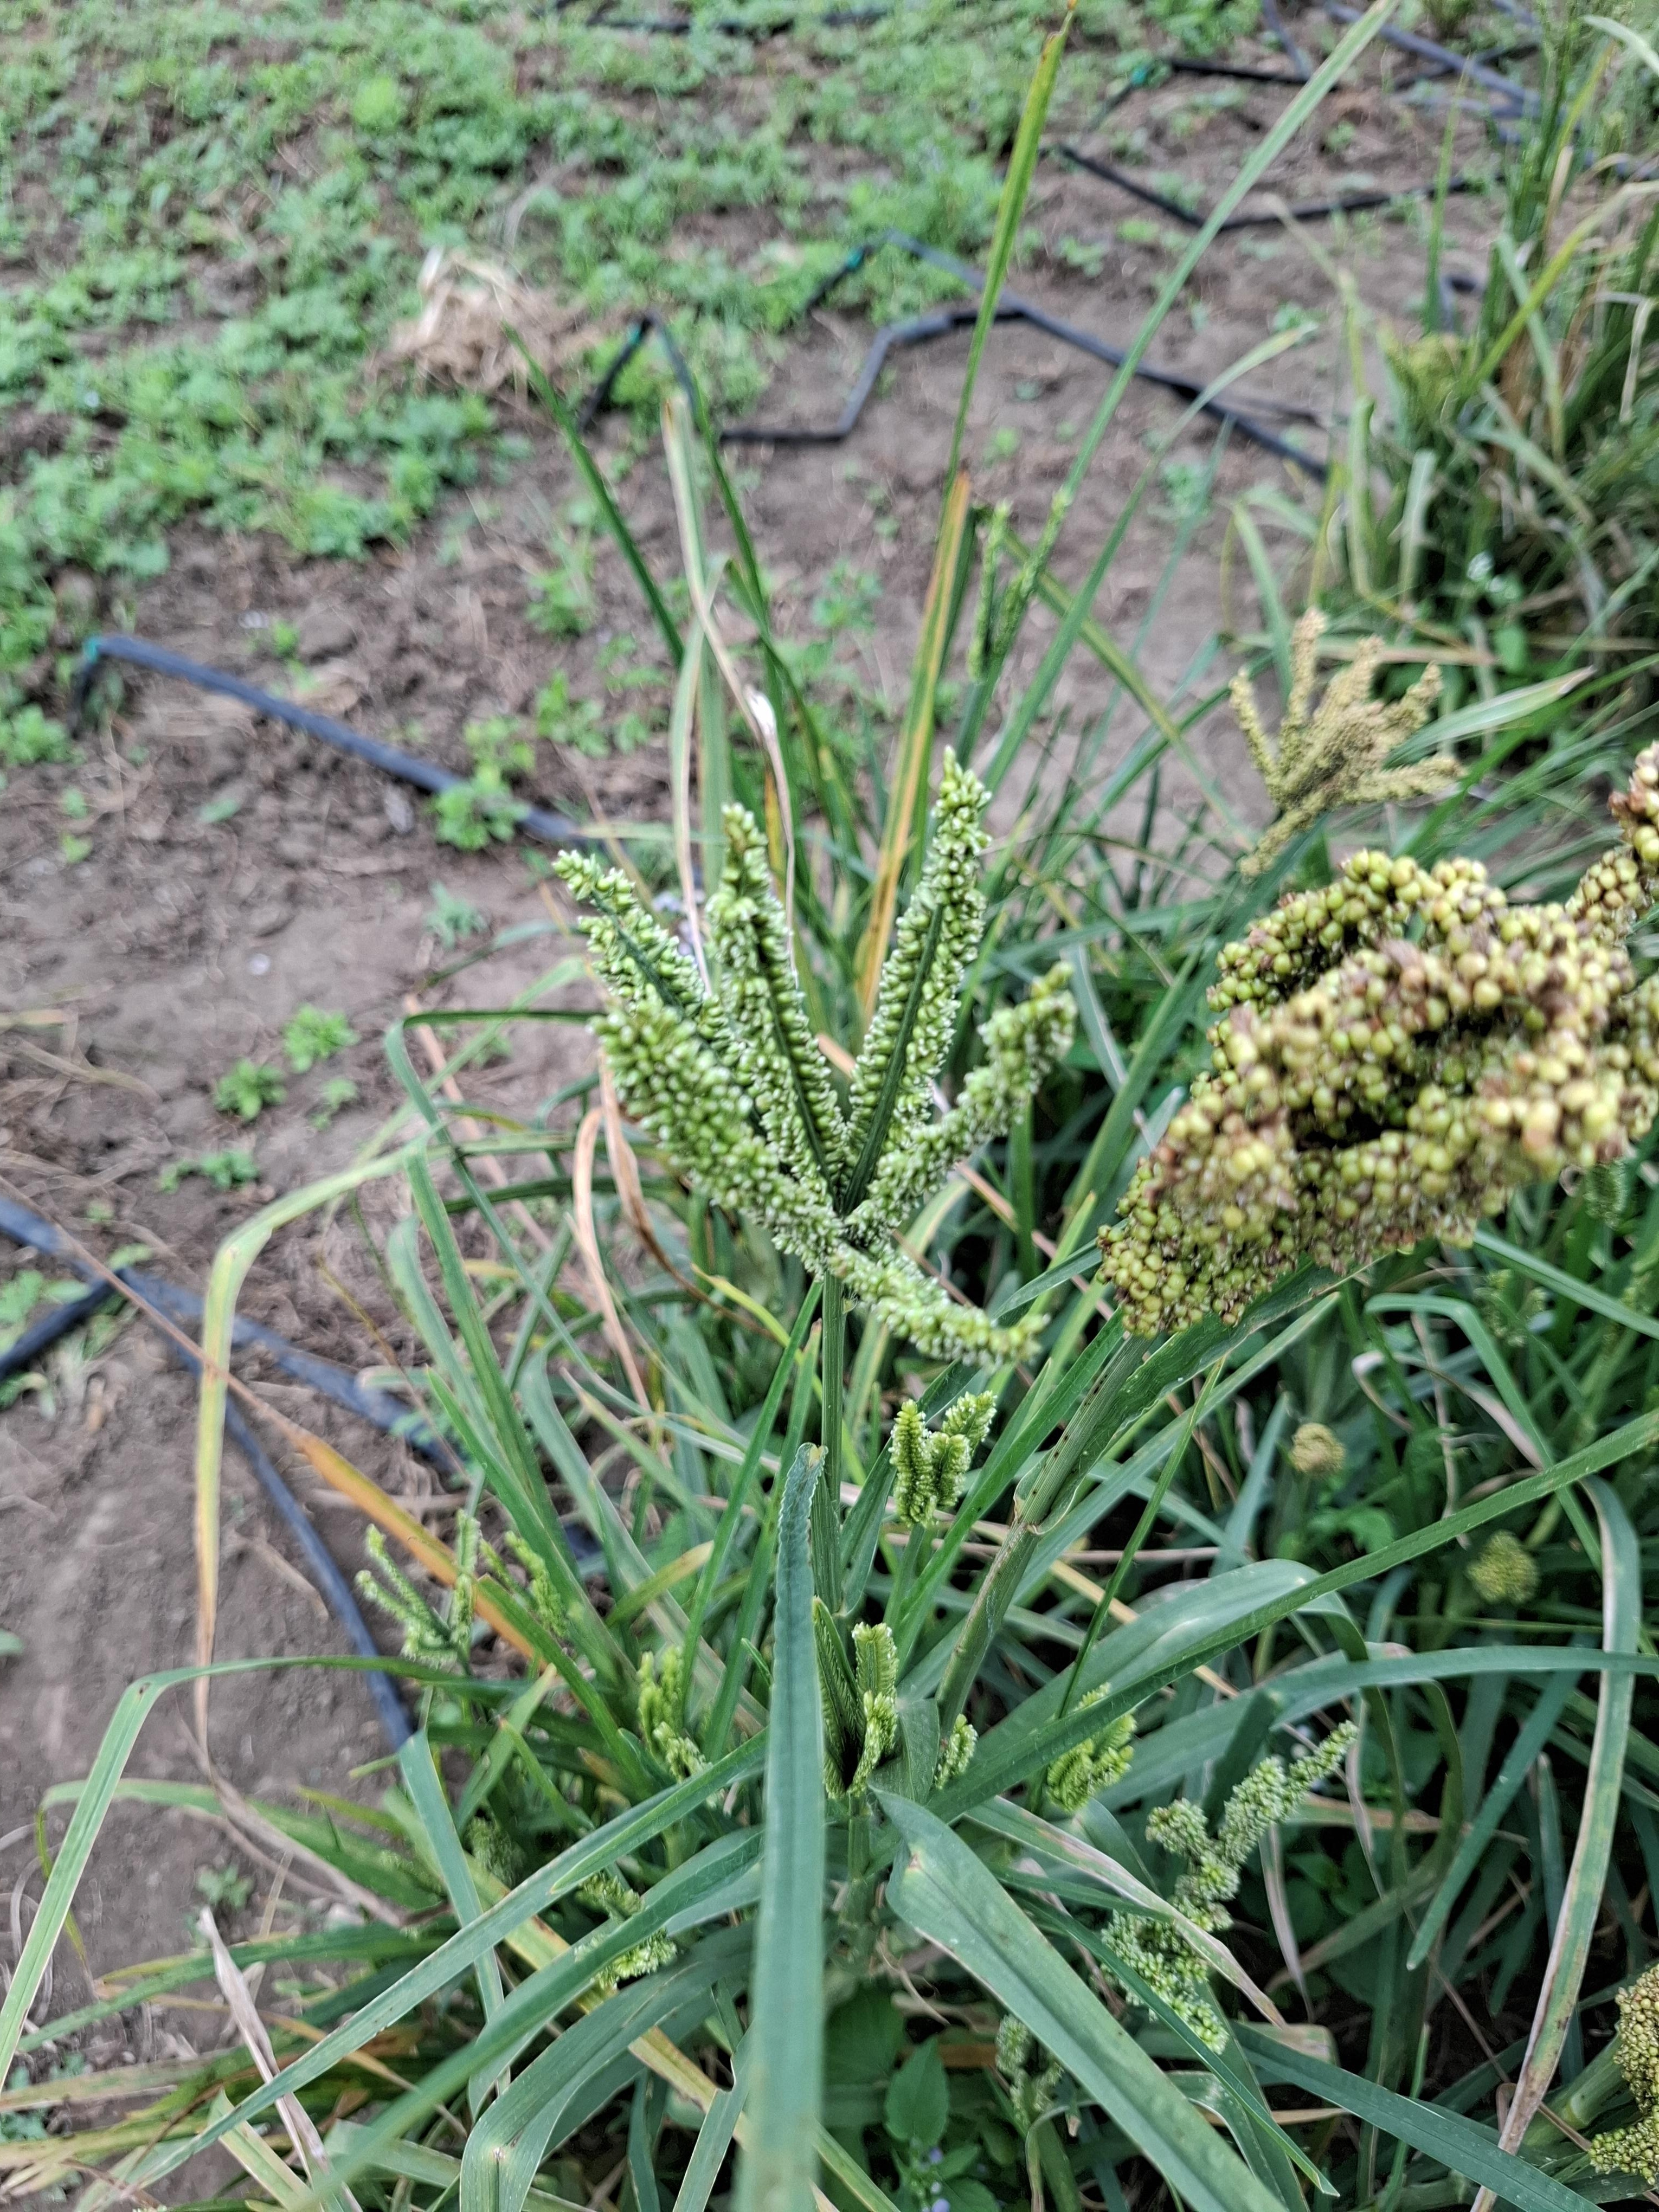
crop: sorghum
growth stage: harvest maturity
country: Tanzania
